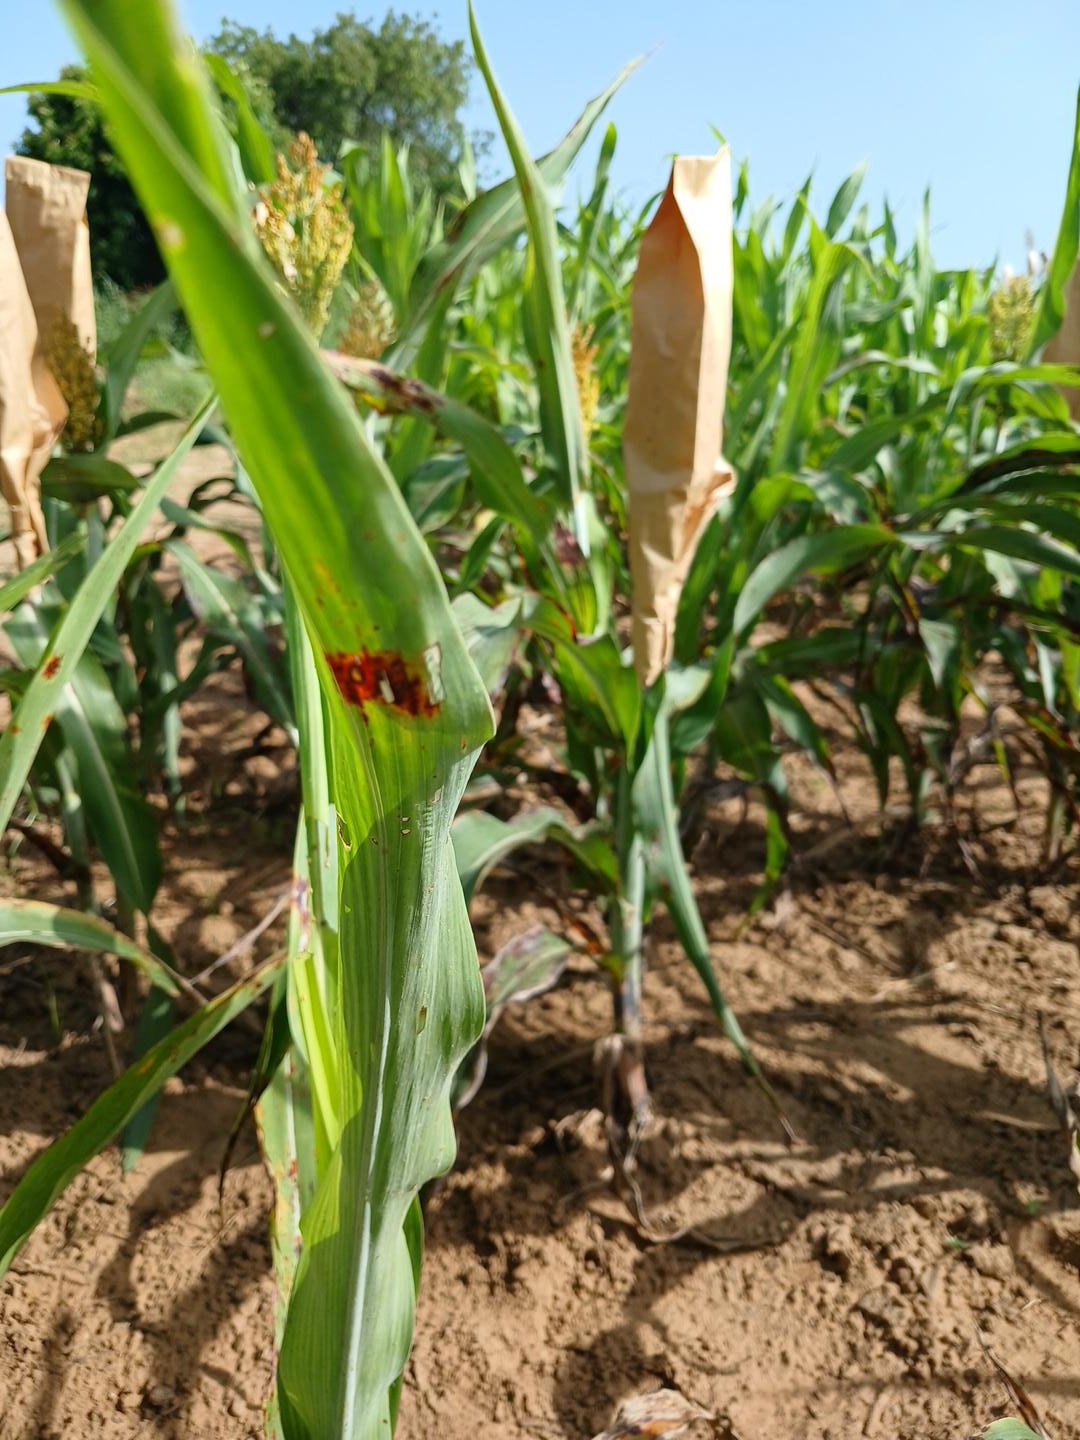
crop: sorghum
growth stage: vegetative
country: Senegal
